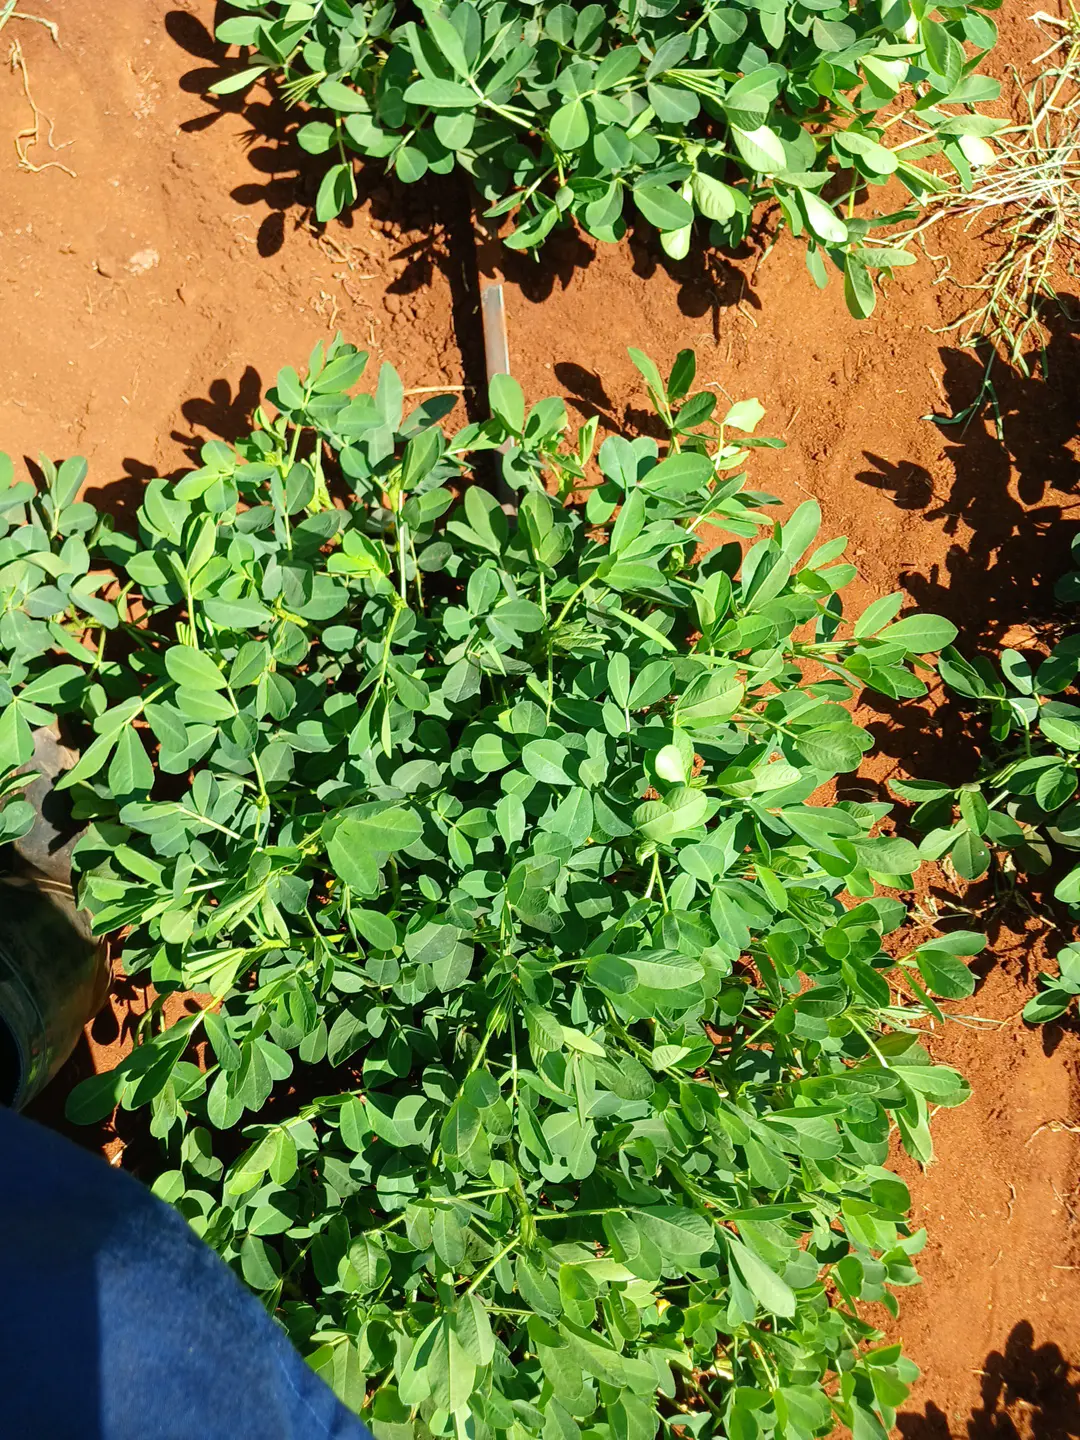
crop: groundnut
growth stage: flowering
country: Kenya
